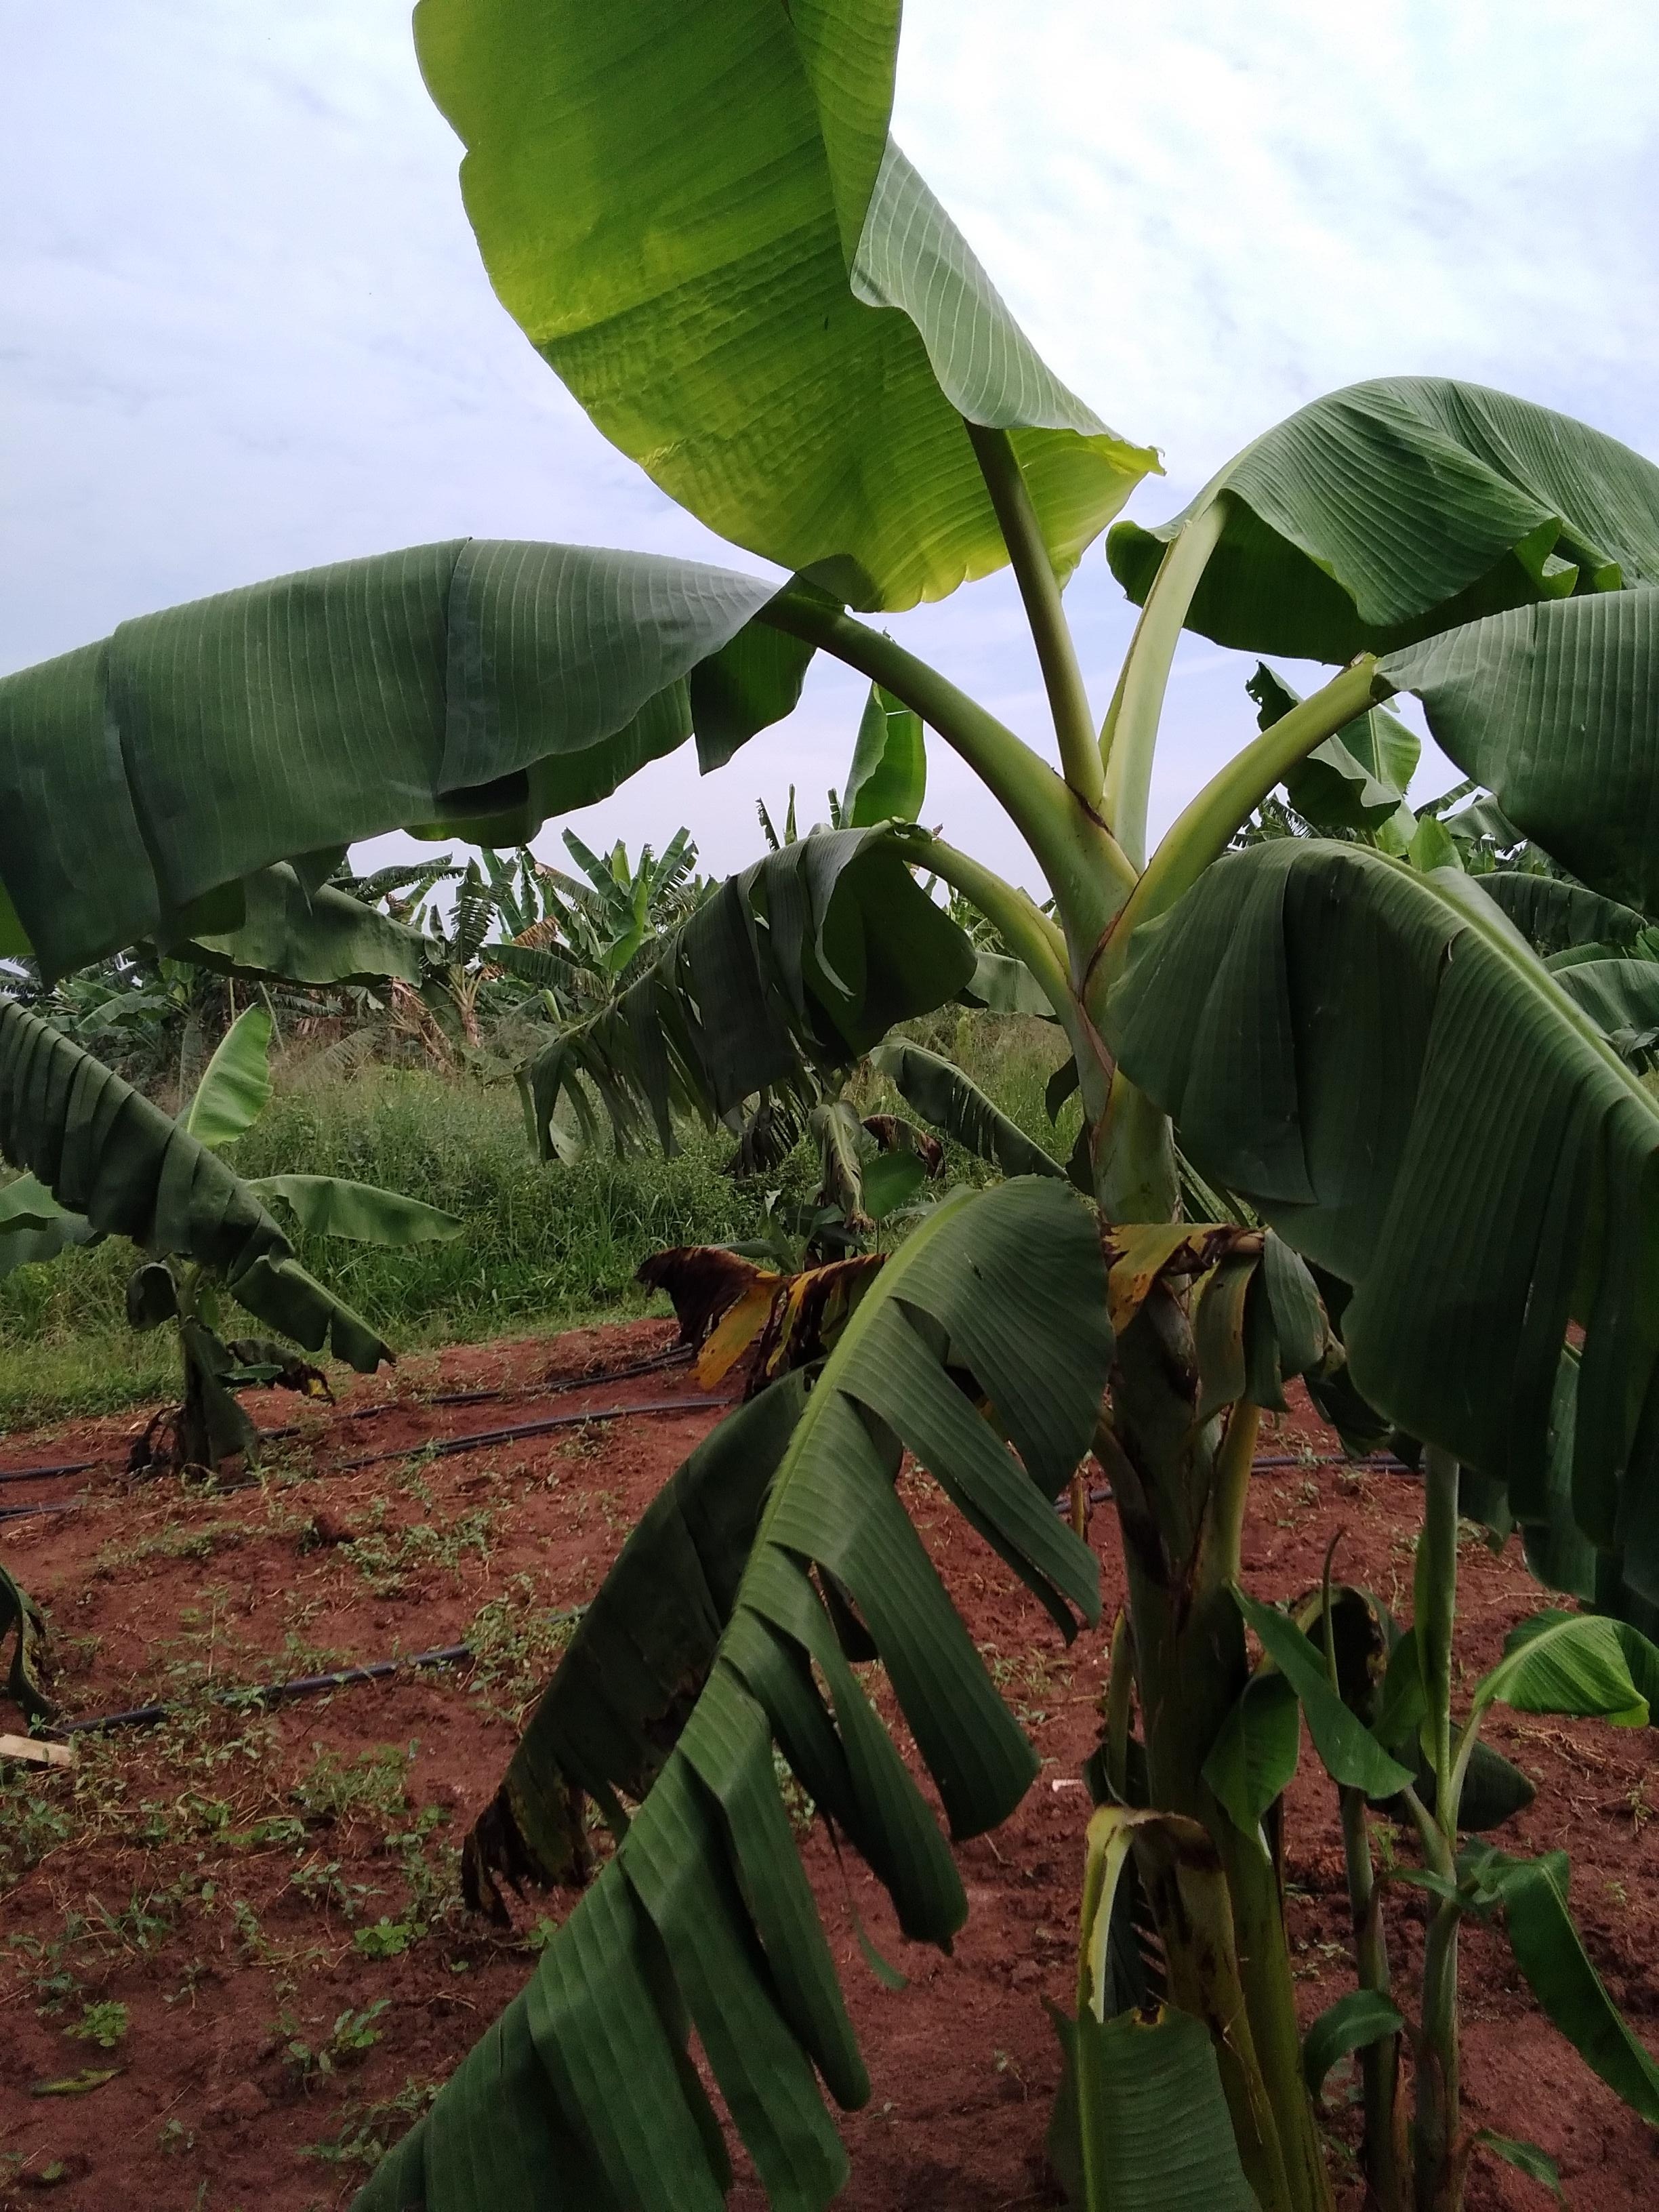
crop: banana
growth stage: vegetative
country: Uganda
